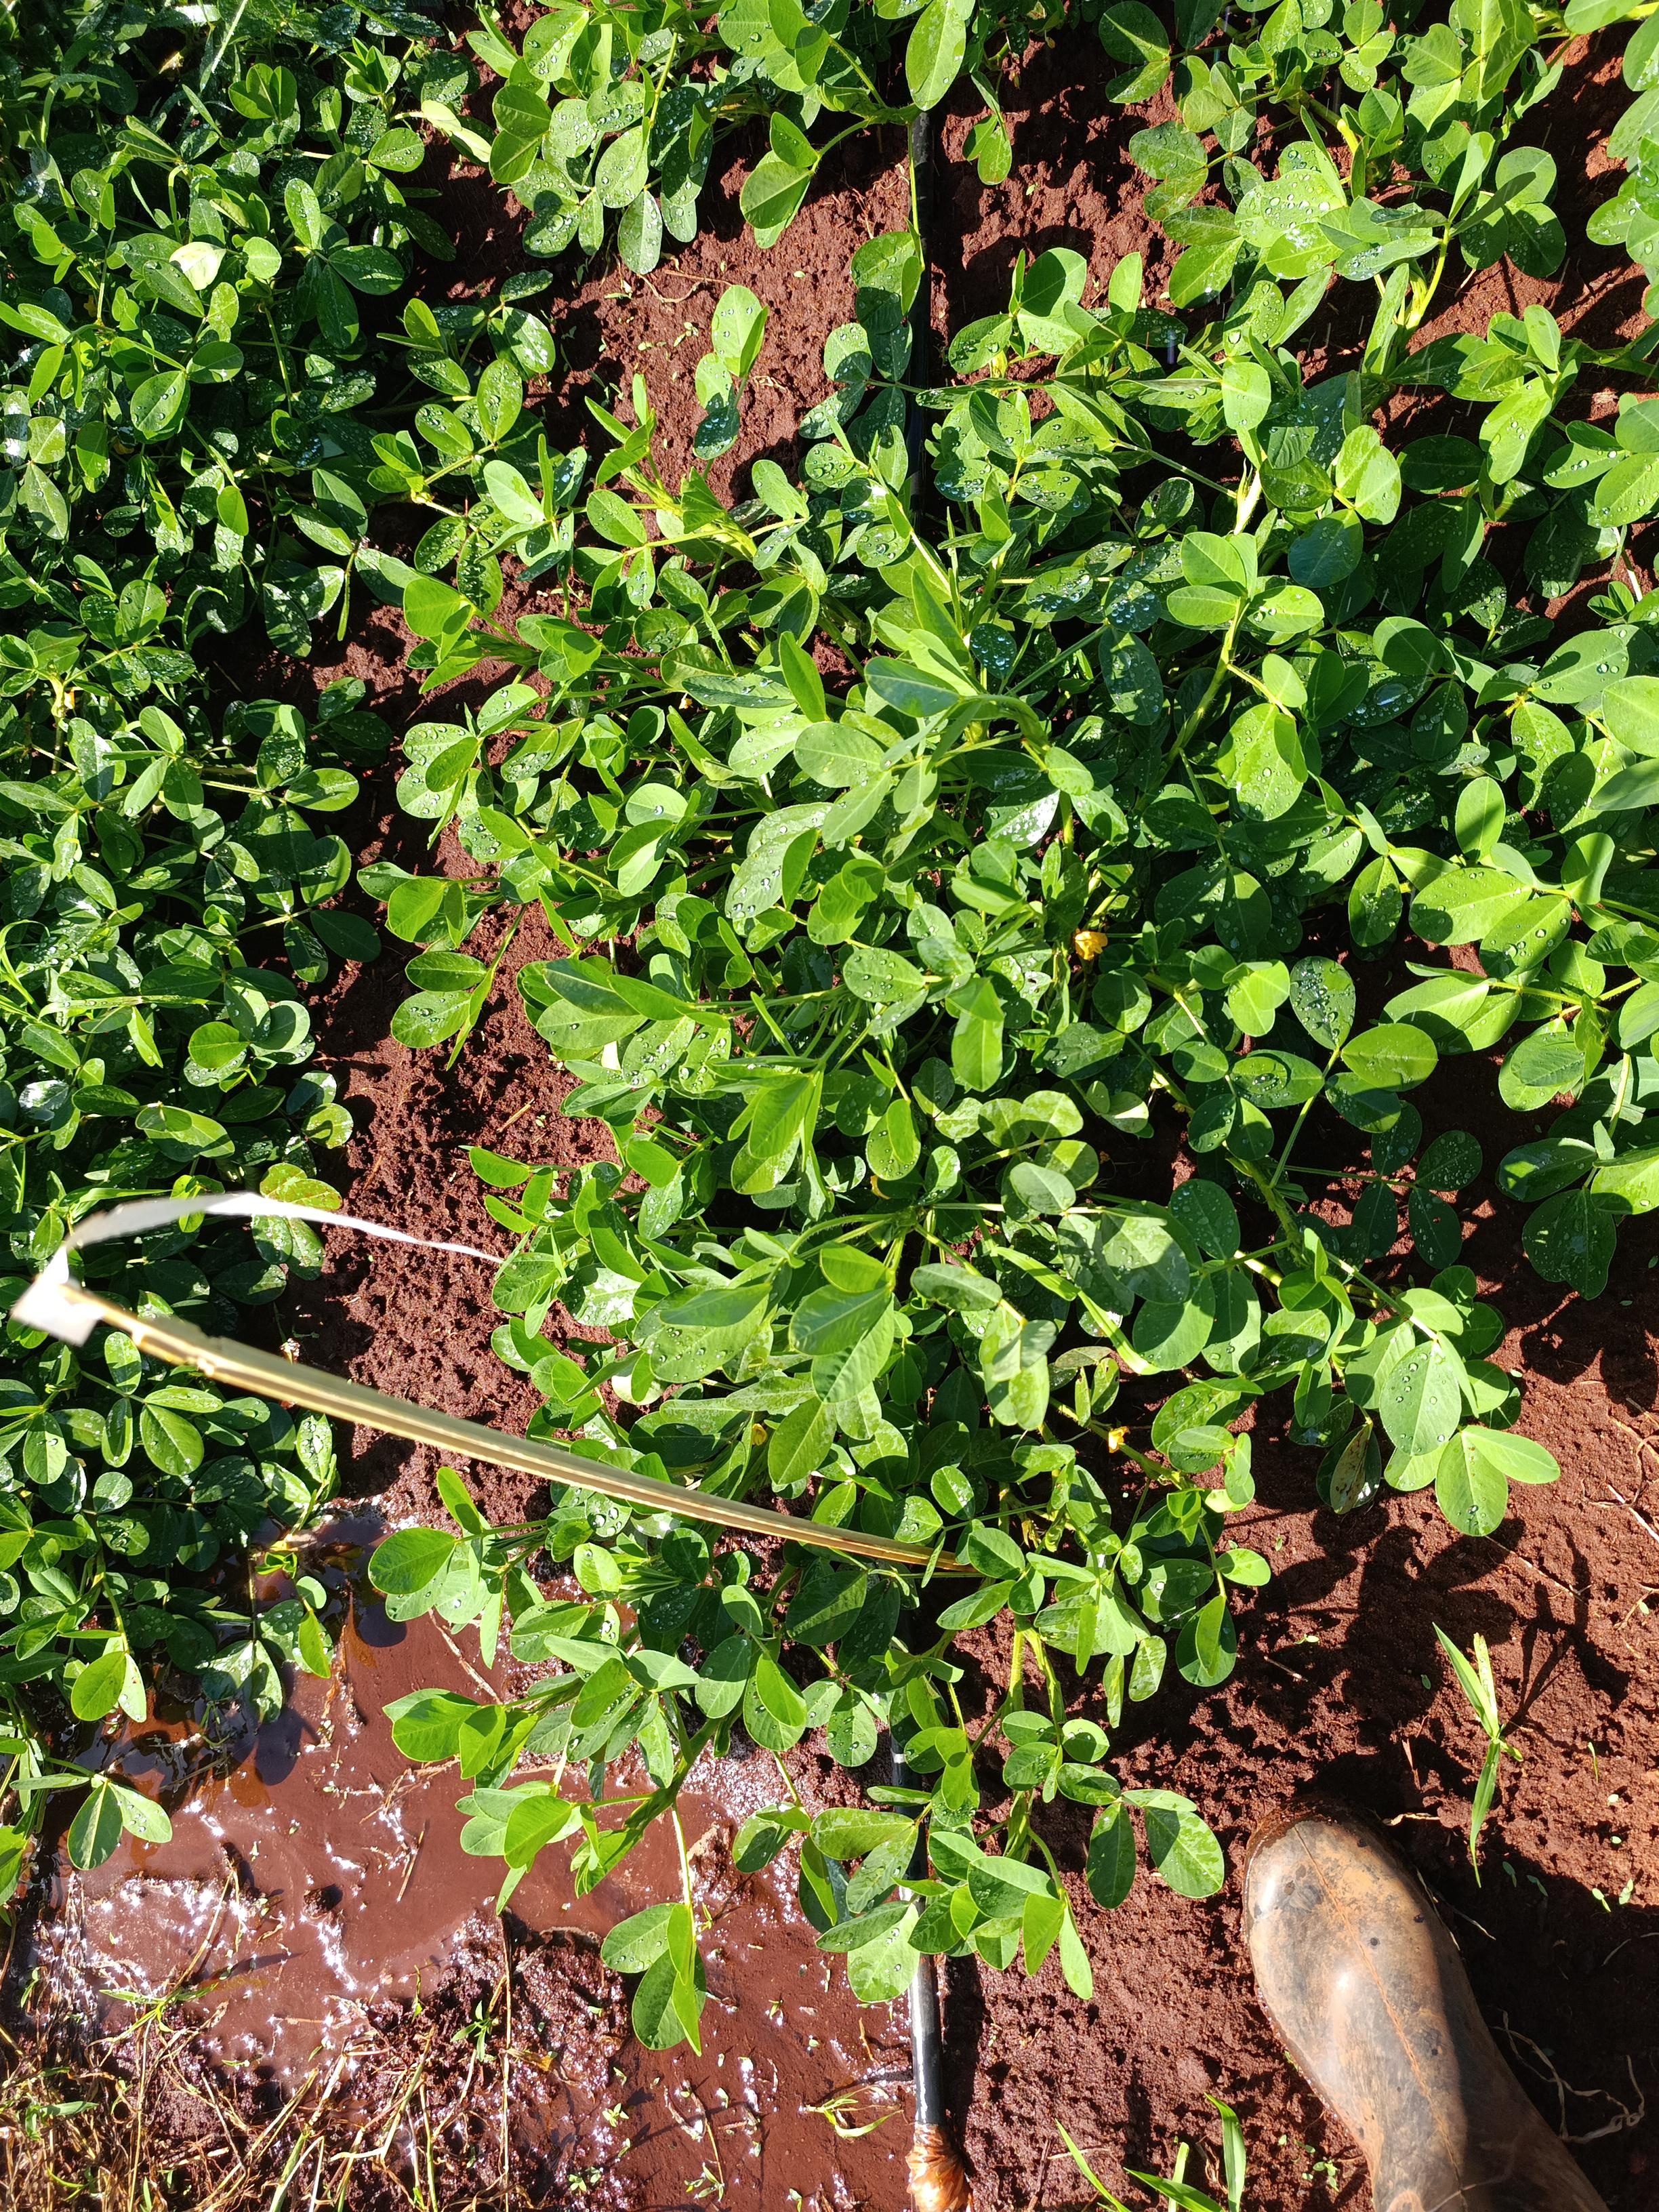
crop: groundnut
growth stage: flowering
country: Kenya
